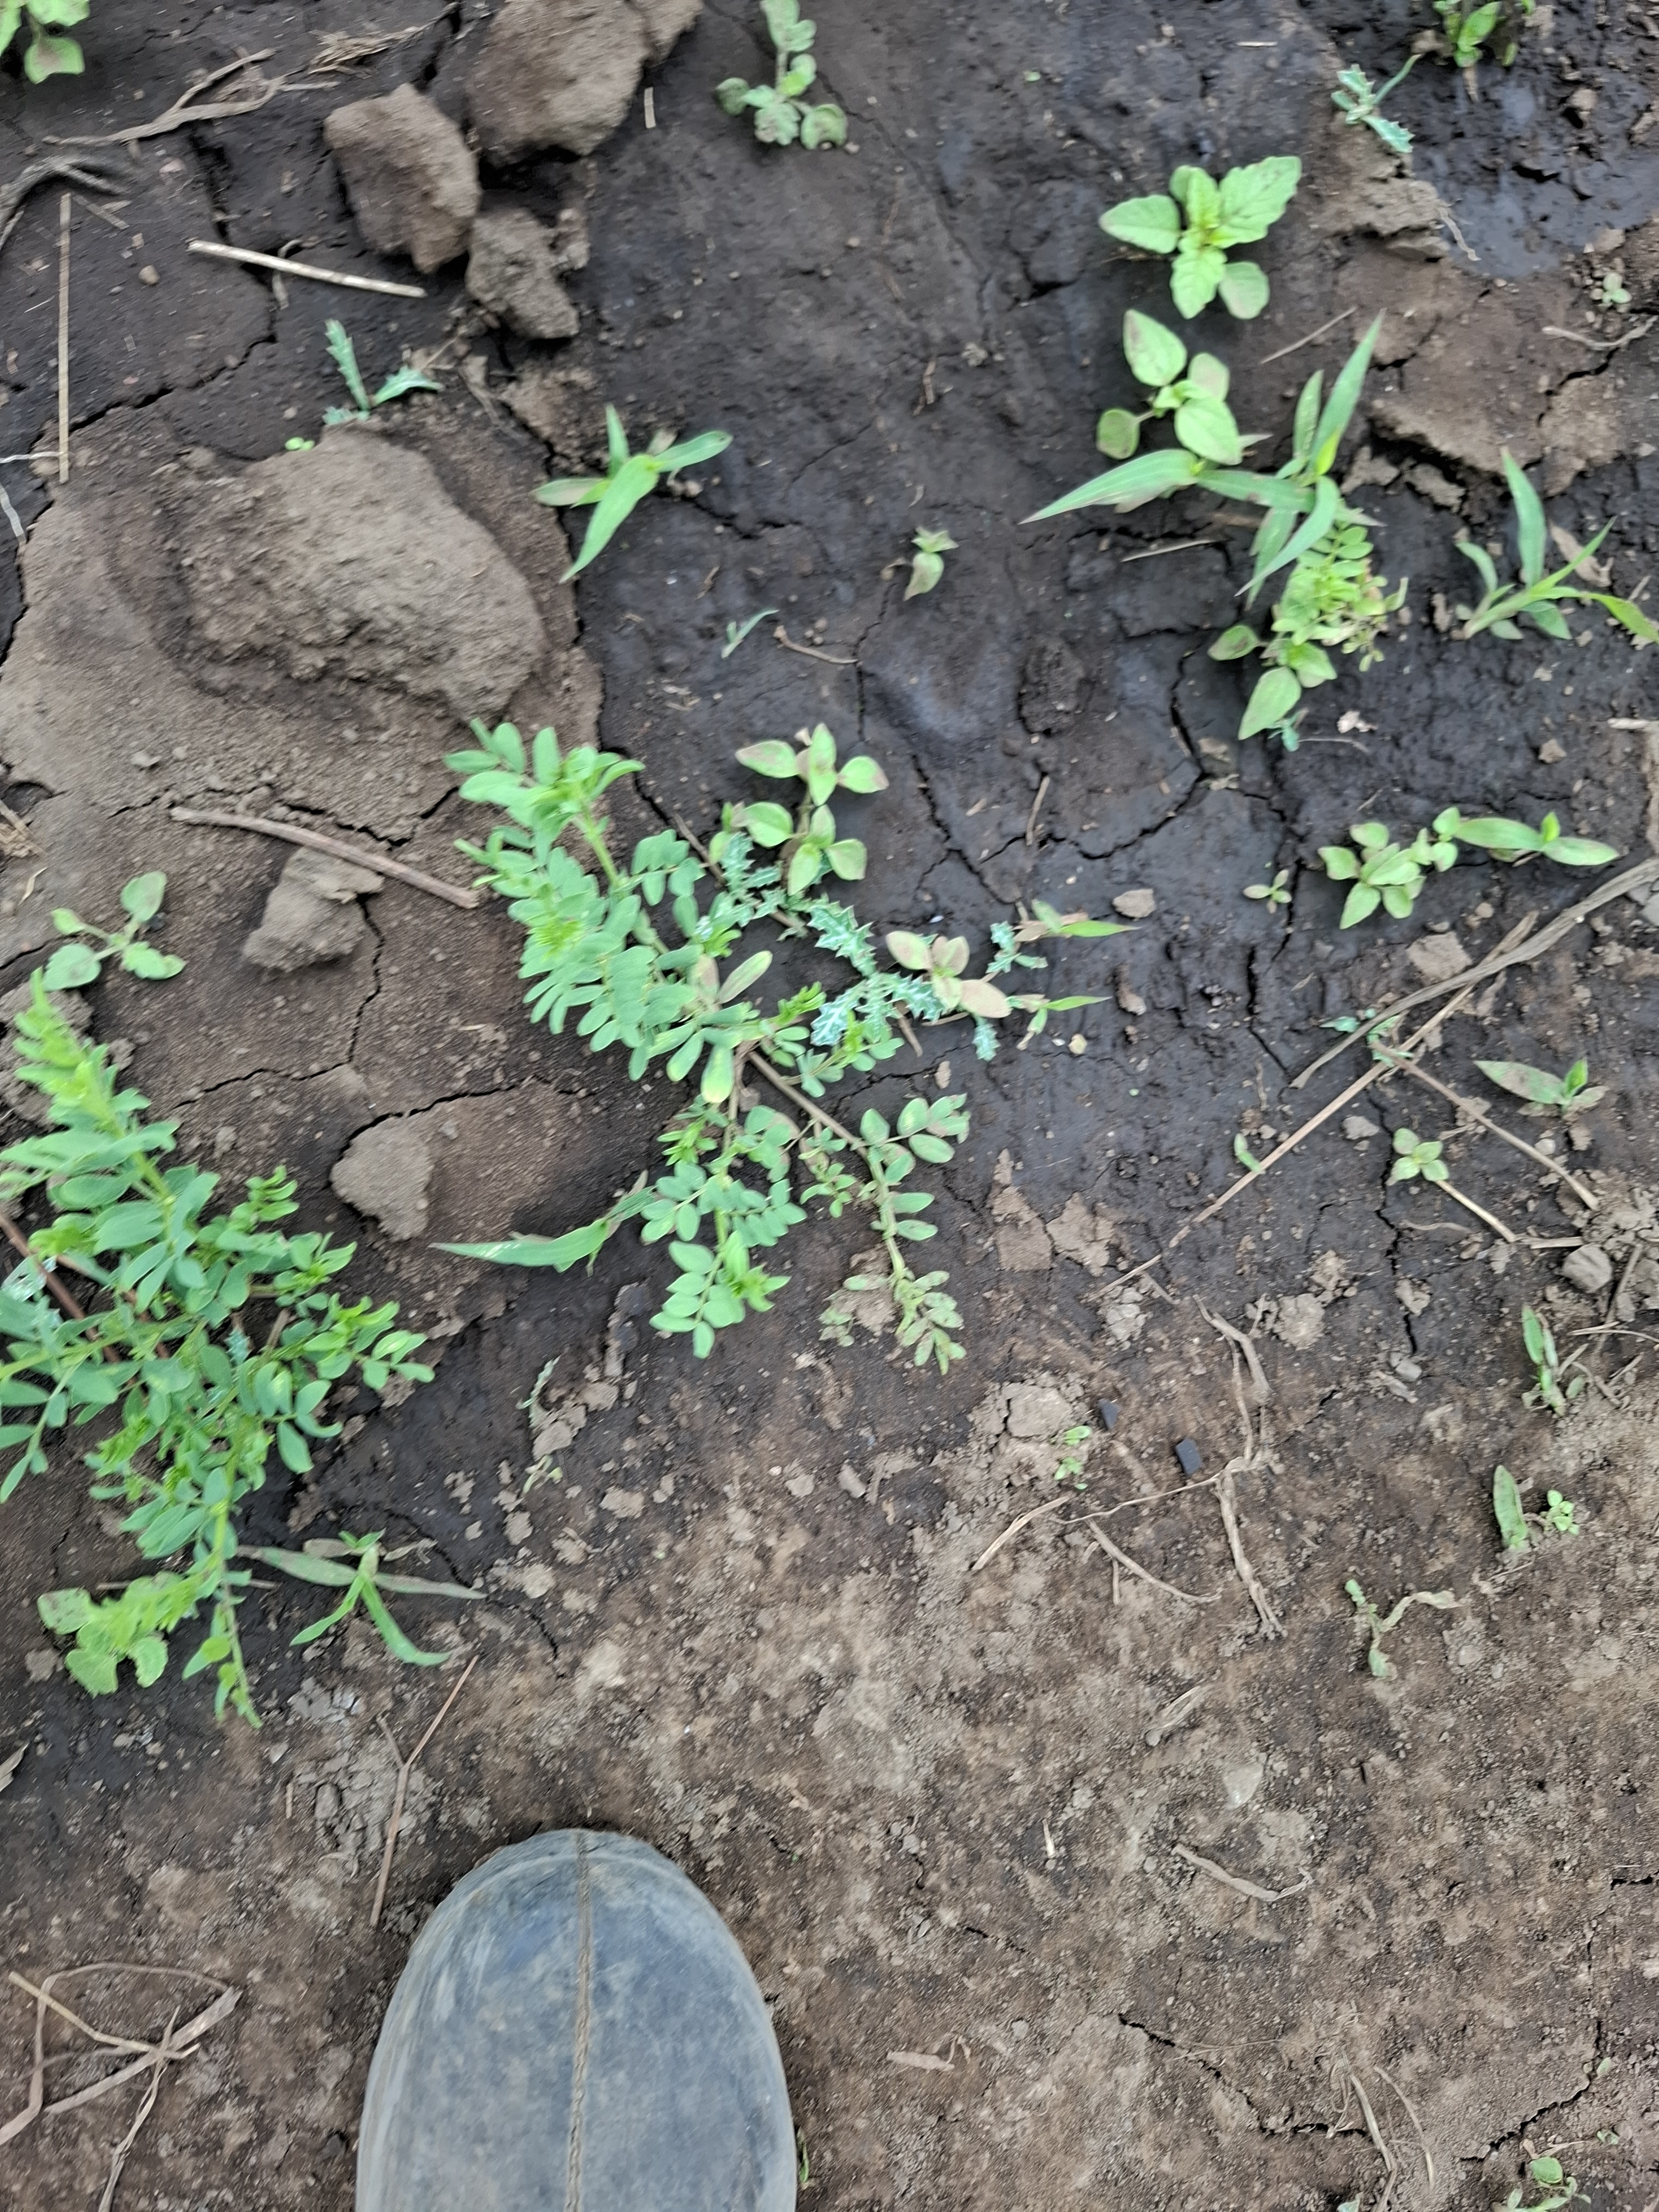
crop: lentil
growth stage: vegetative
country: Tanzania
